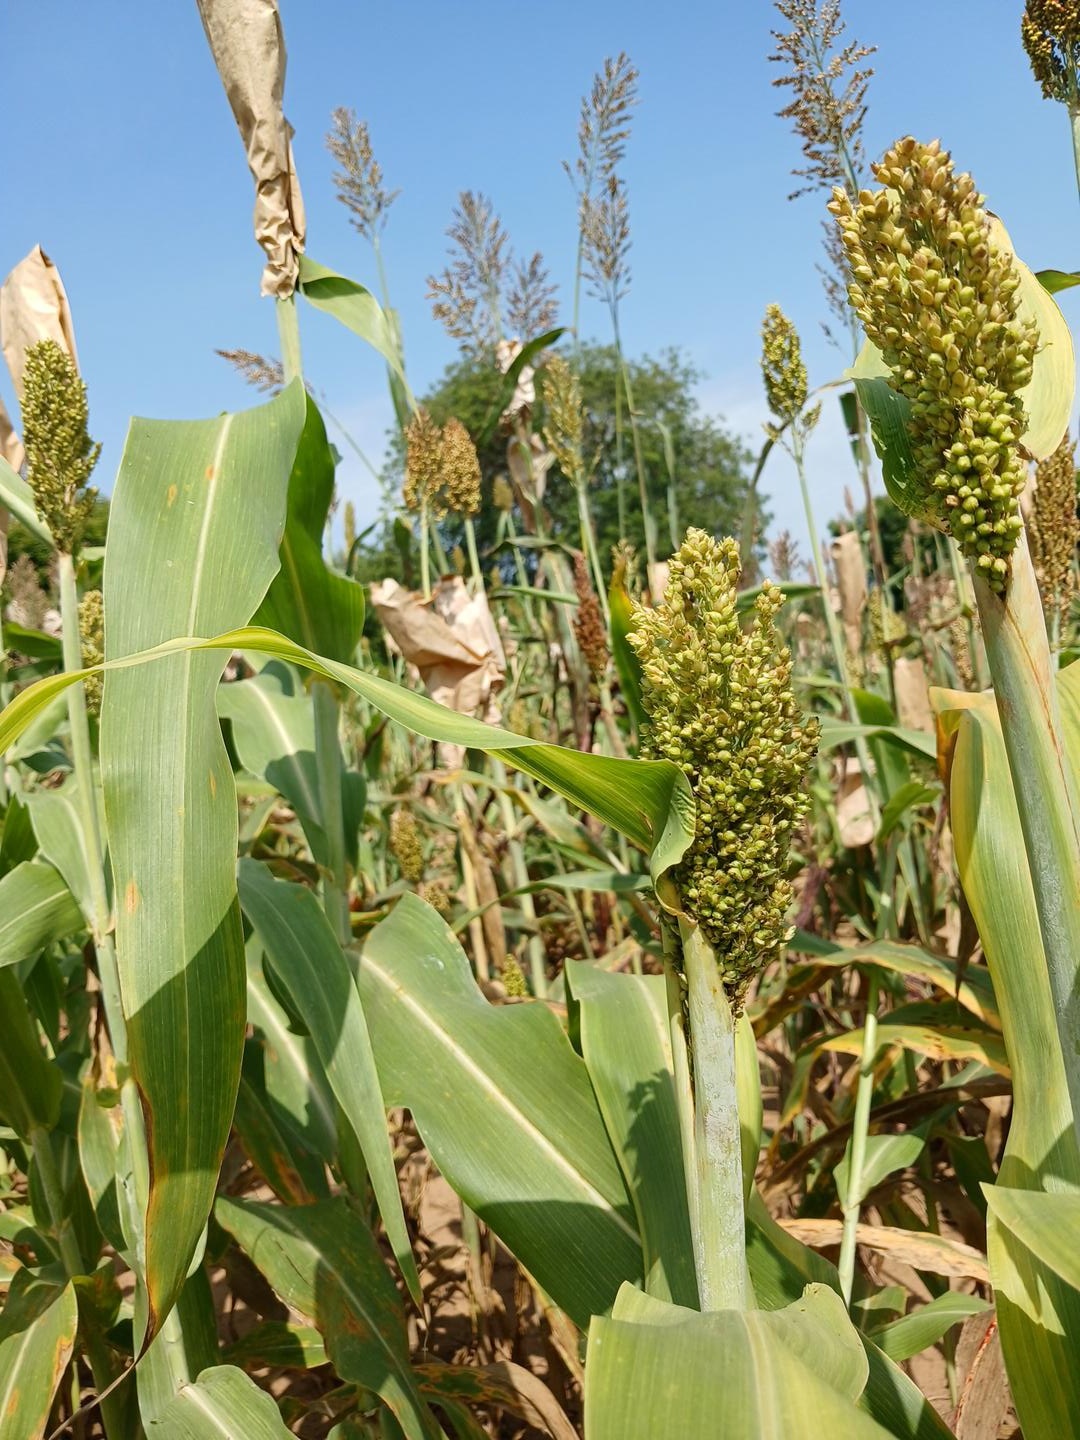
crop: sorghum
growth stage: filling grain
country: Senegal
